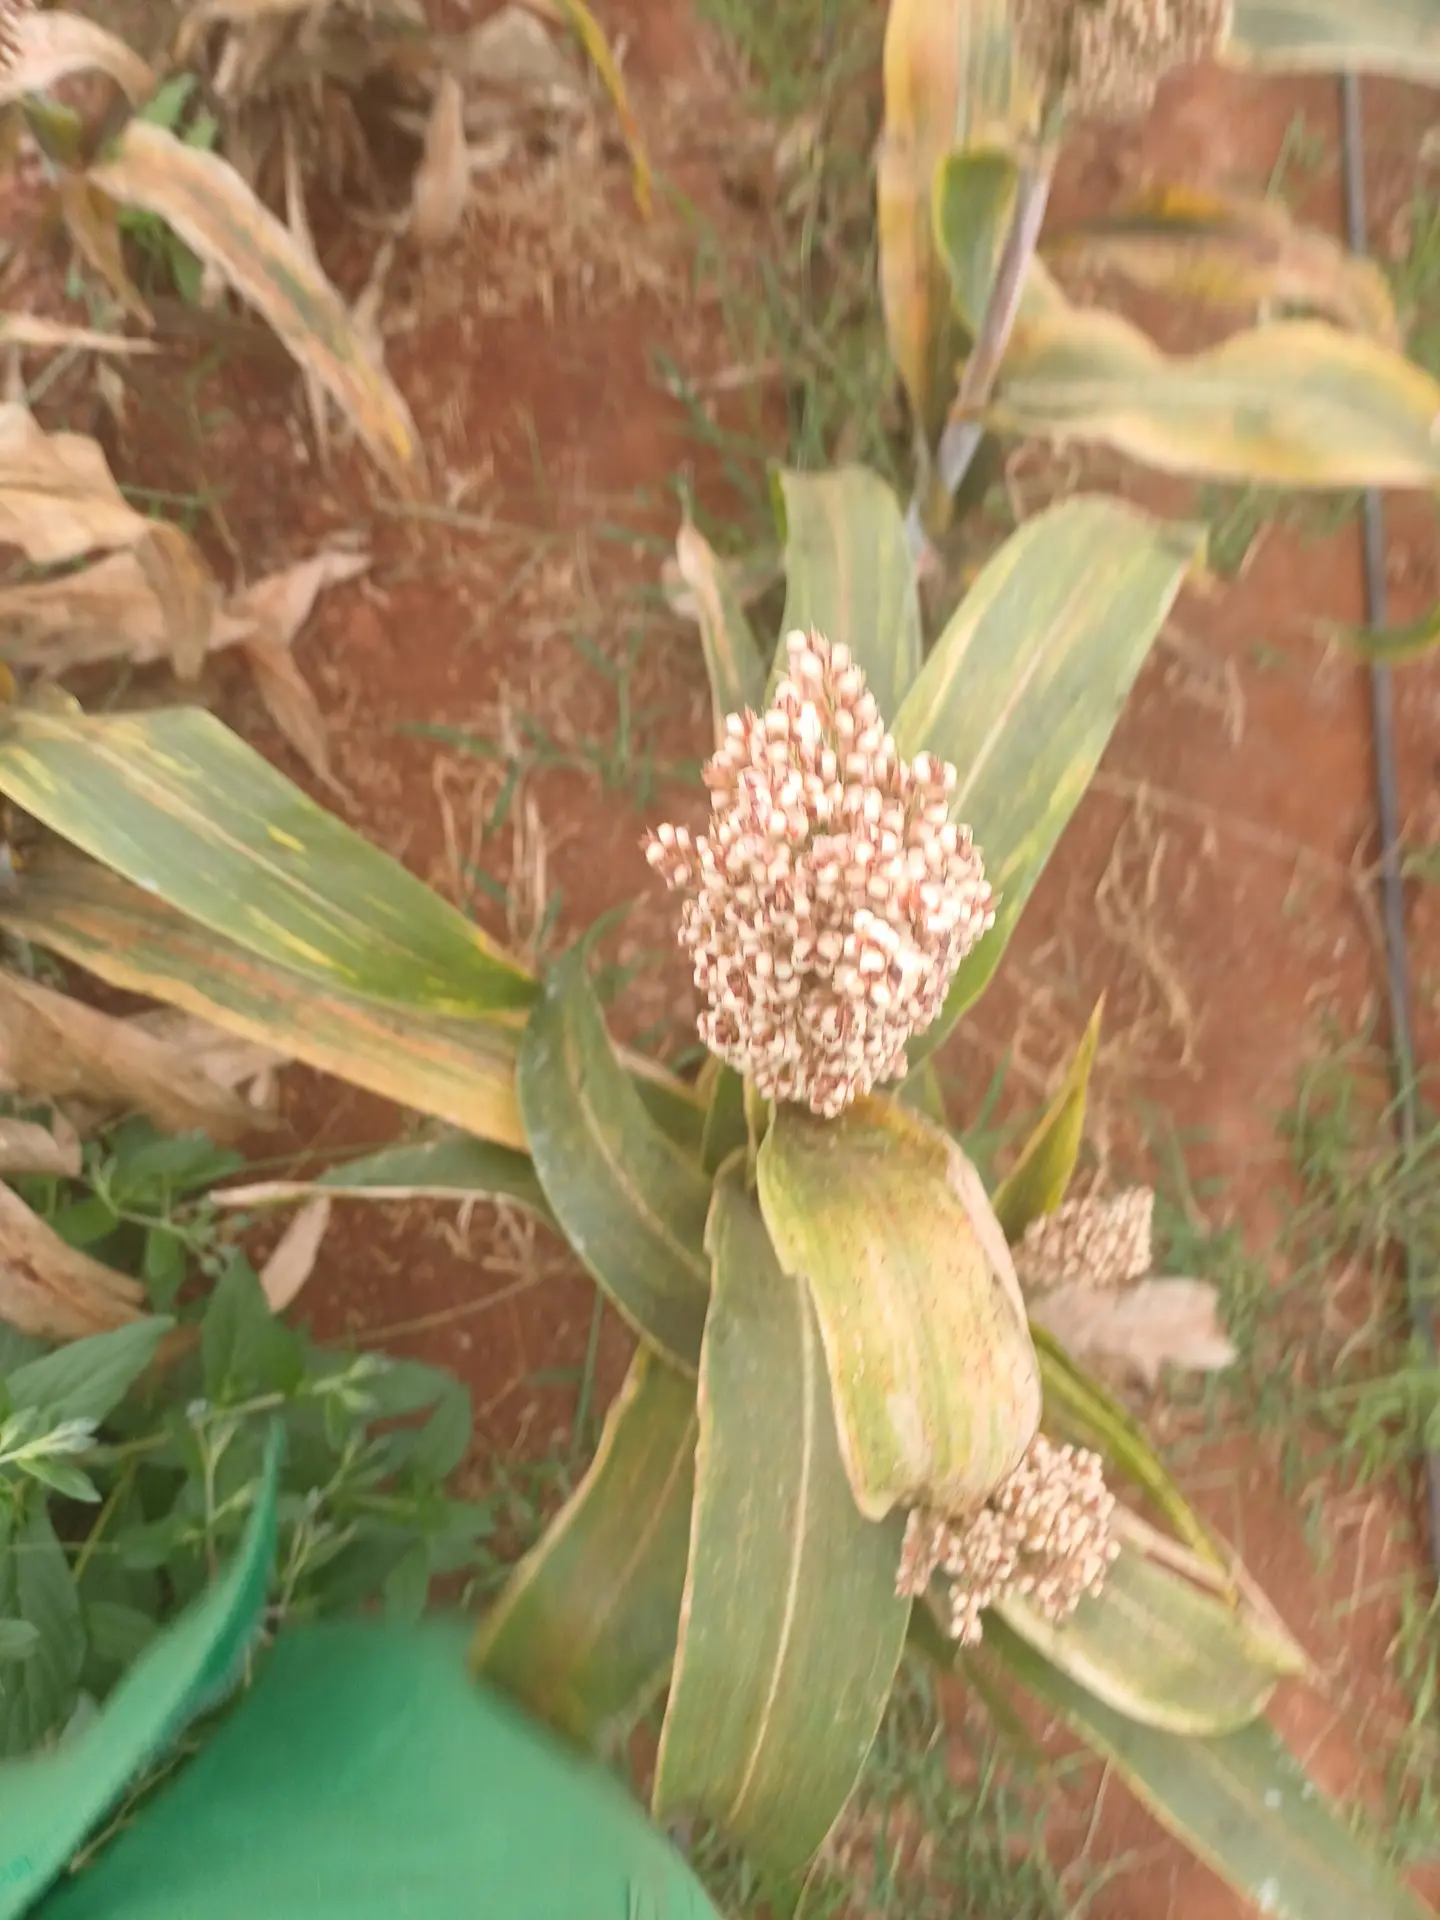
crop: sorghum
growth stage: maturity
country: Kenya
